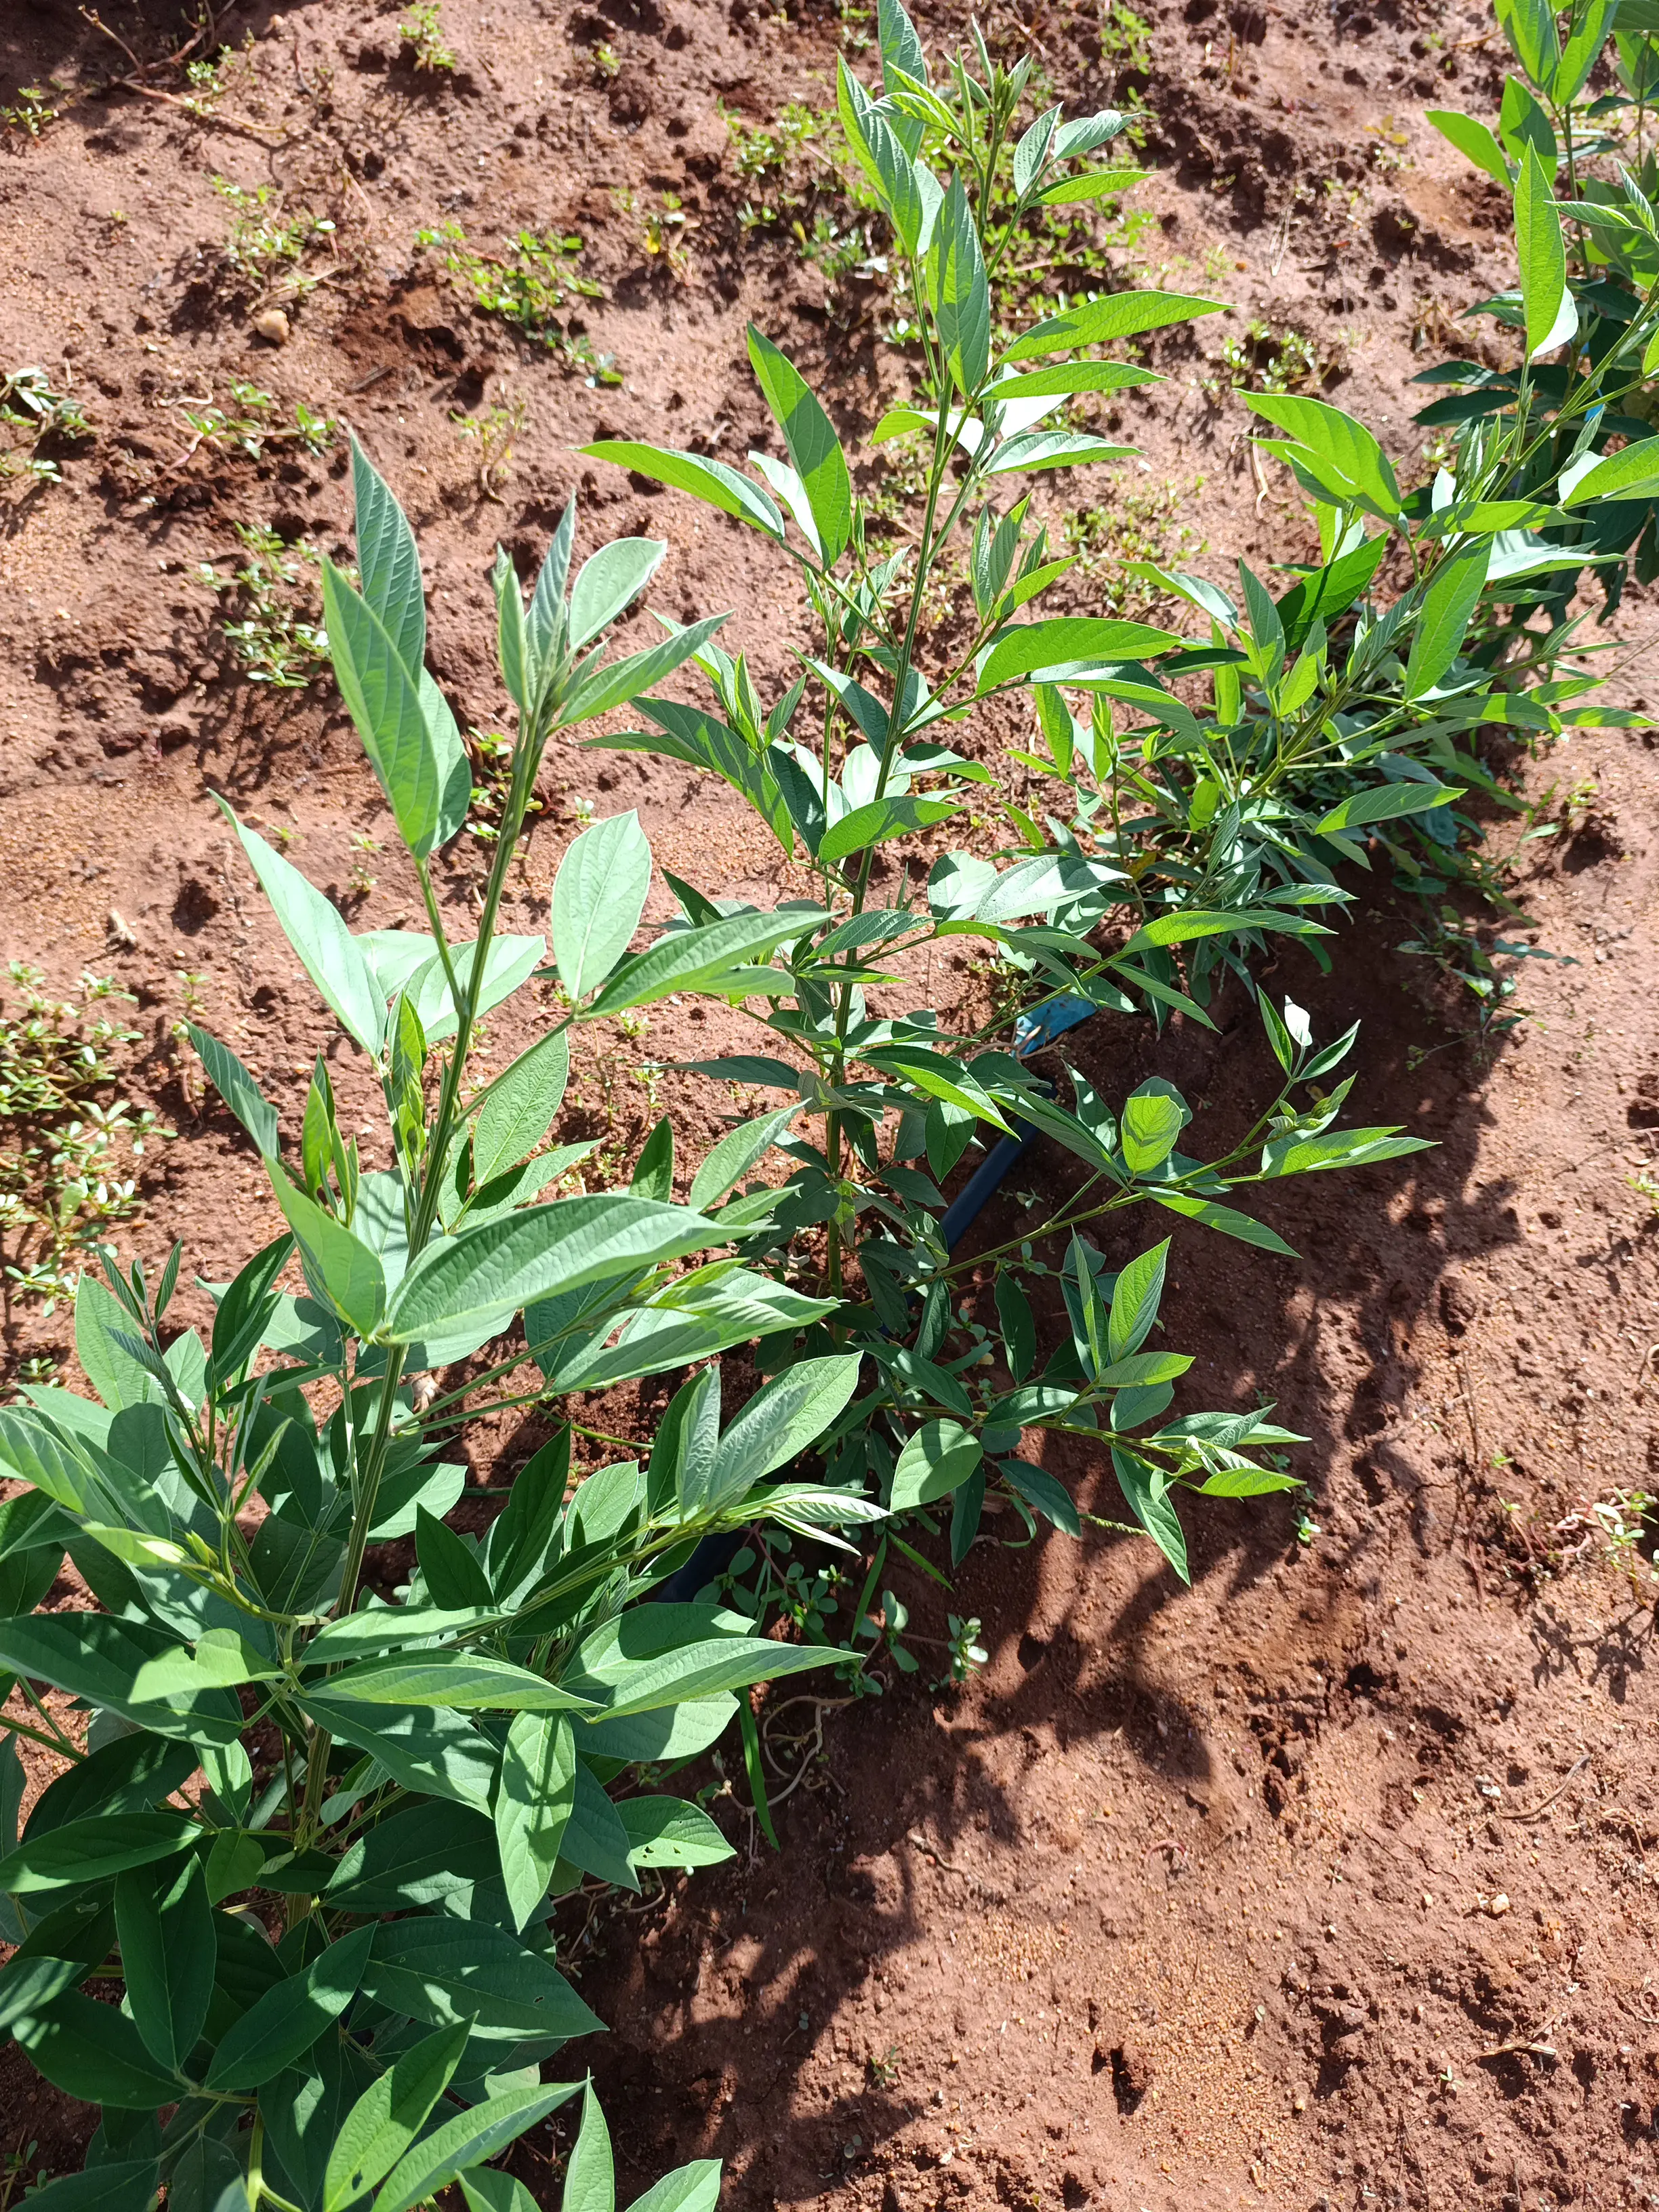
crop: pigeonpea
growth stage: vegetative
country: Kenya
